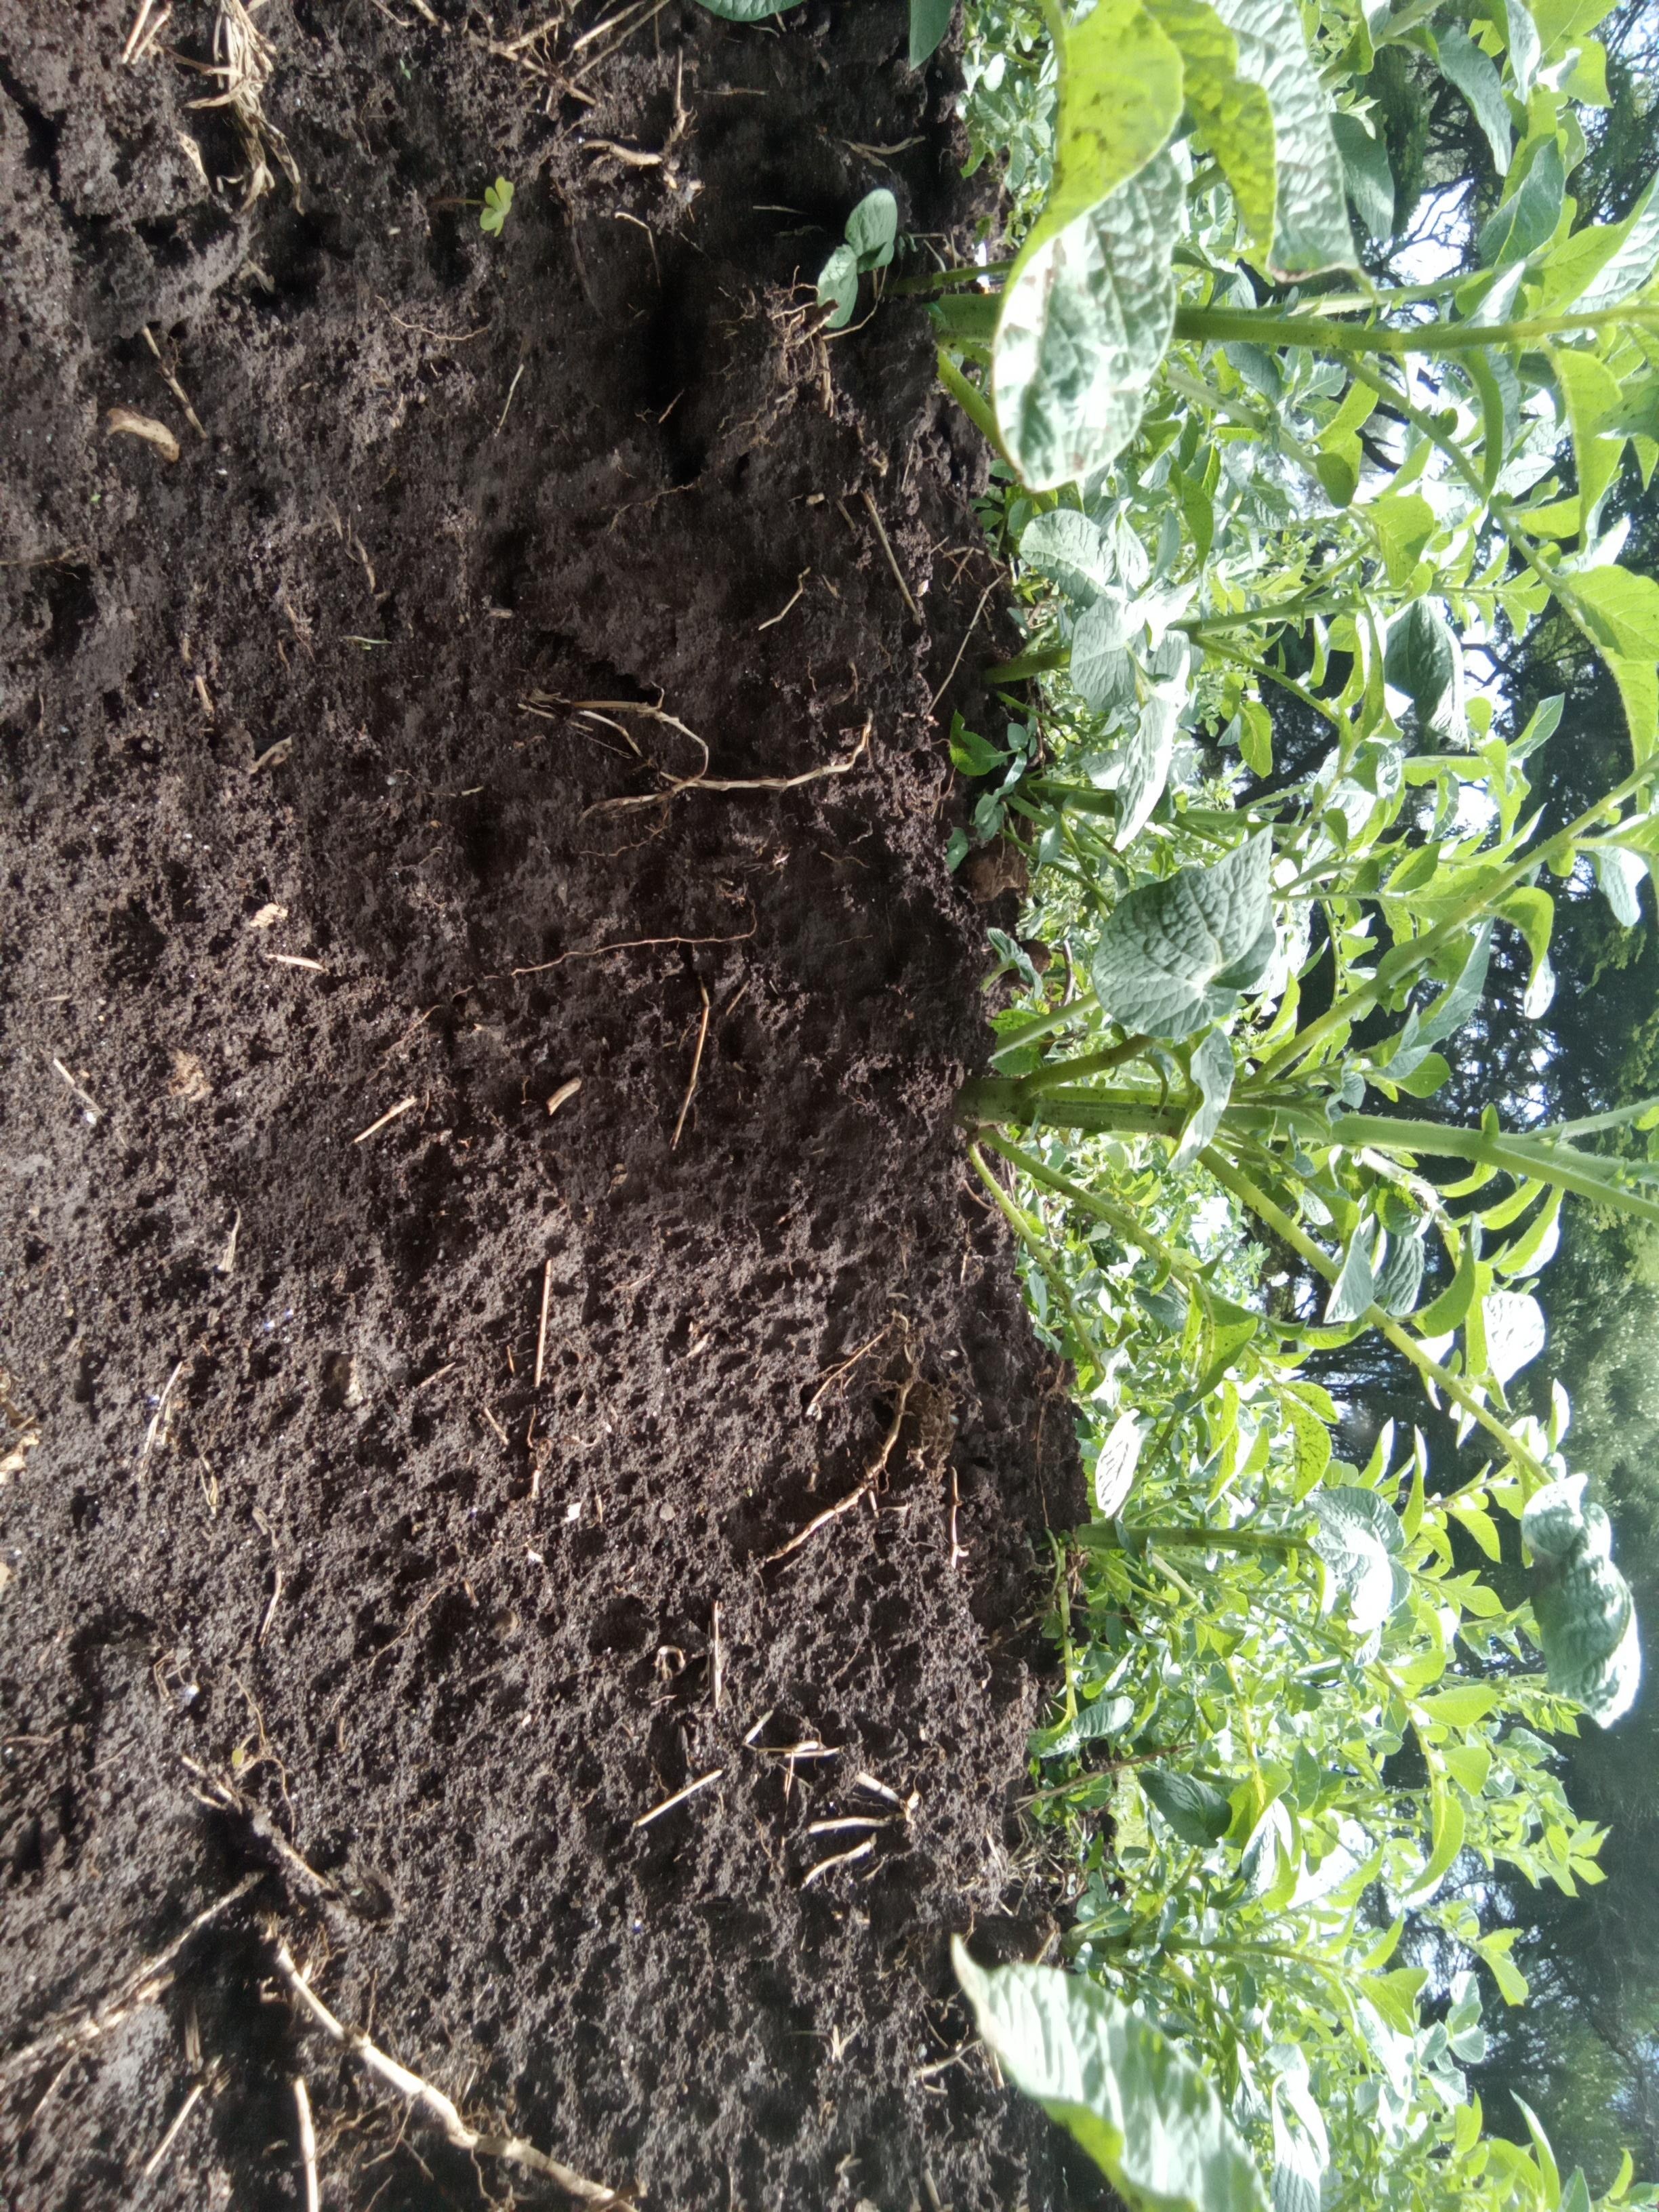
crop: potato
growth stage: vegetative
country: Kenya
